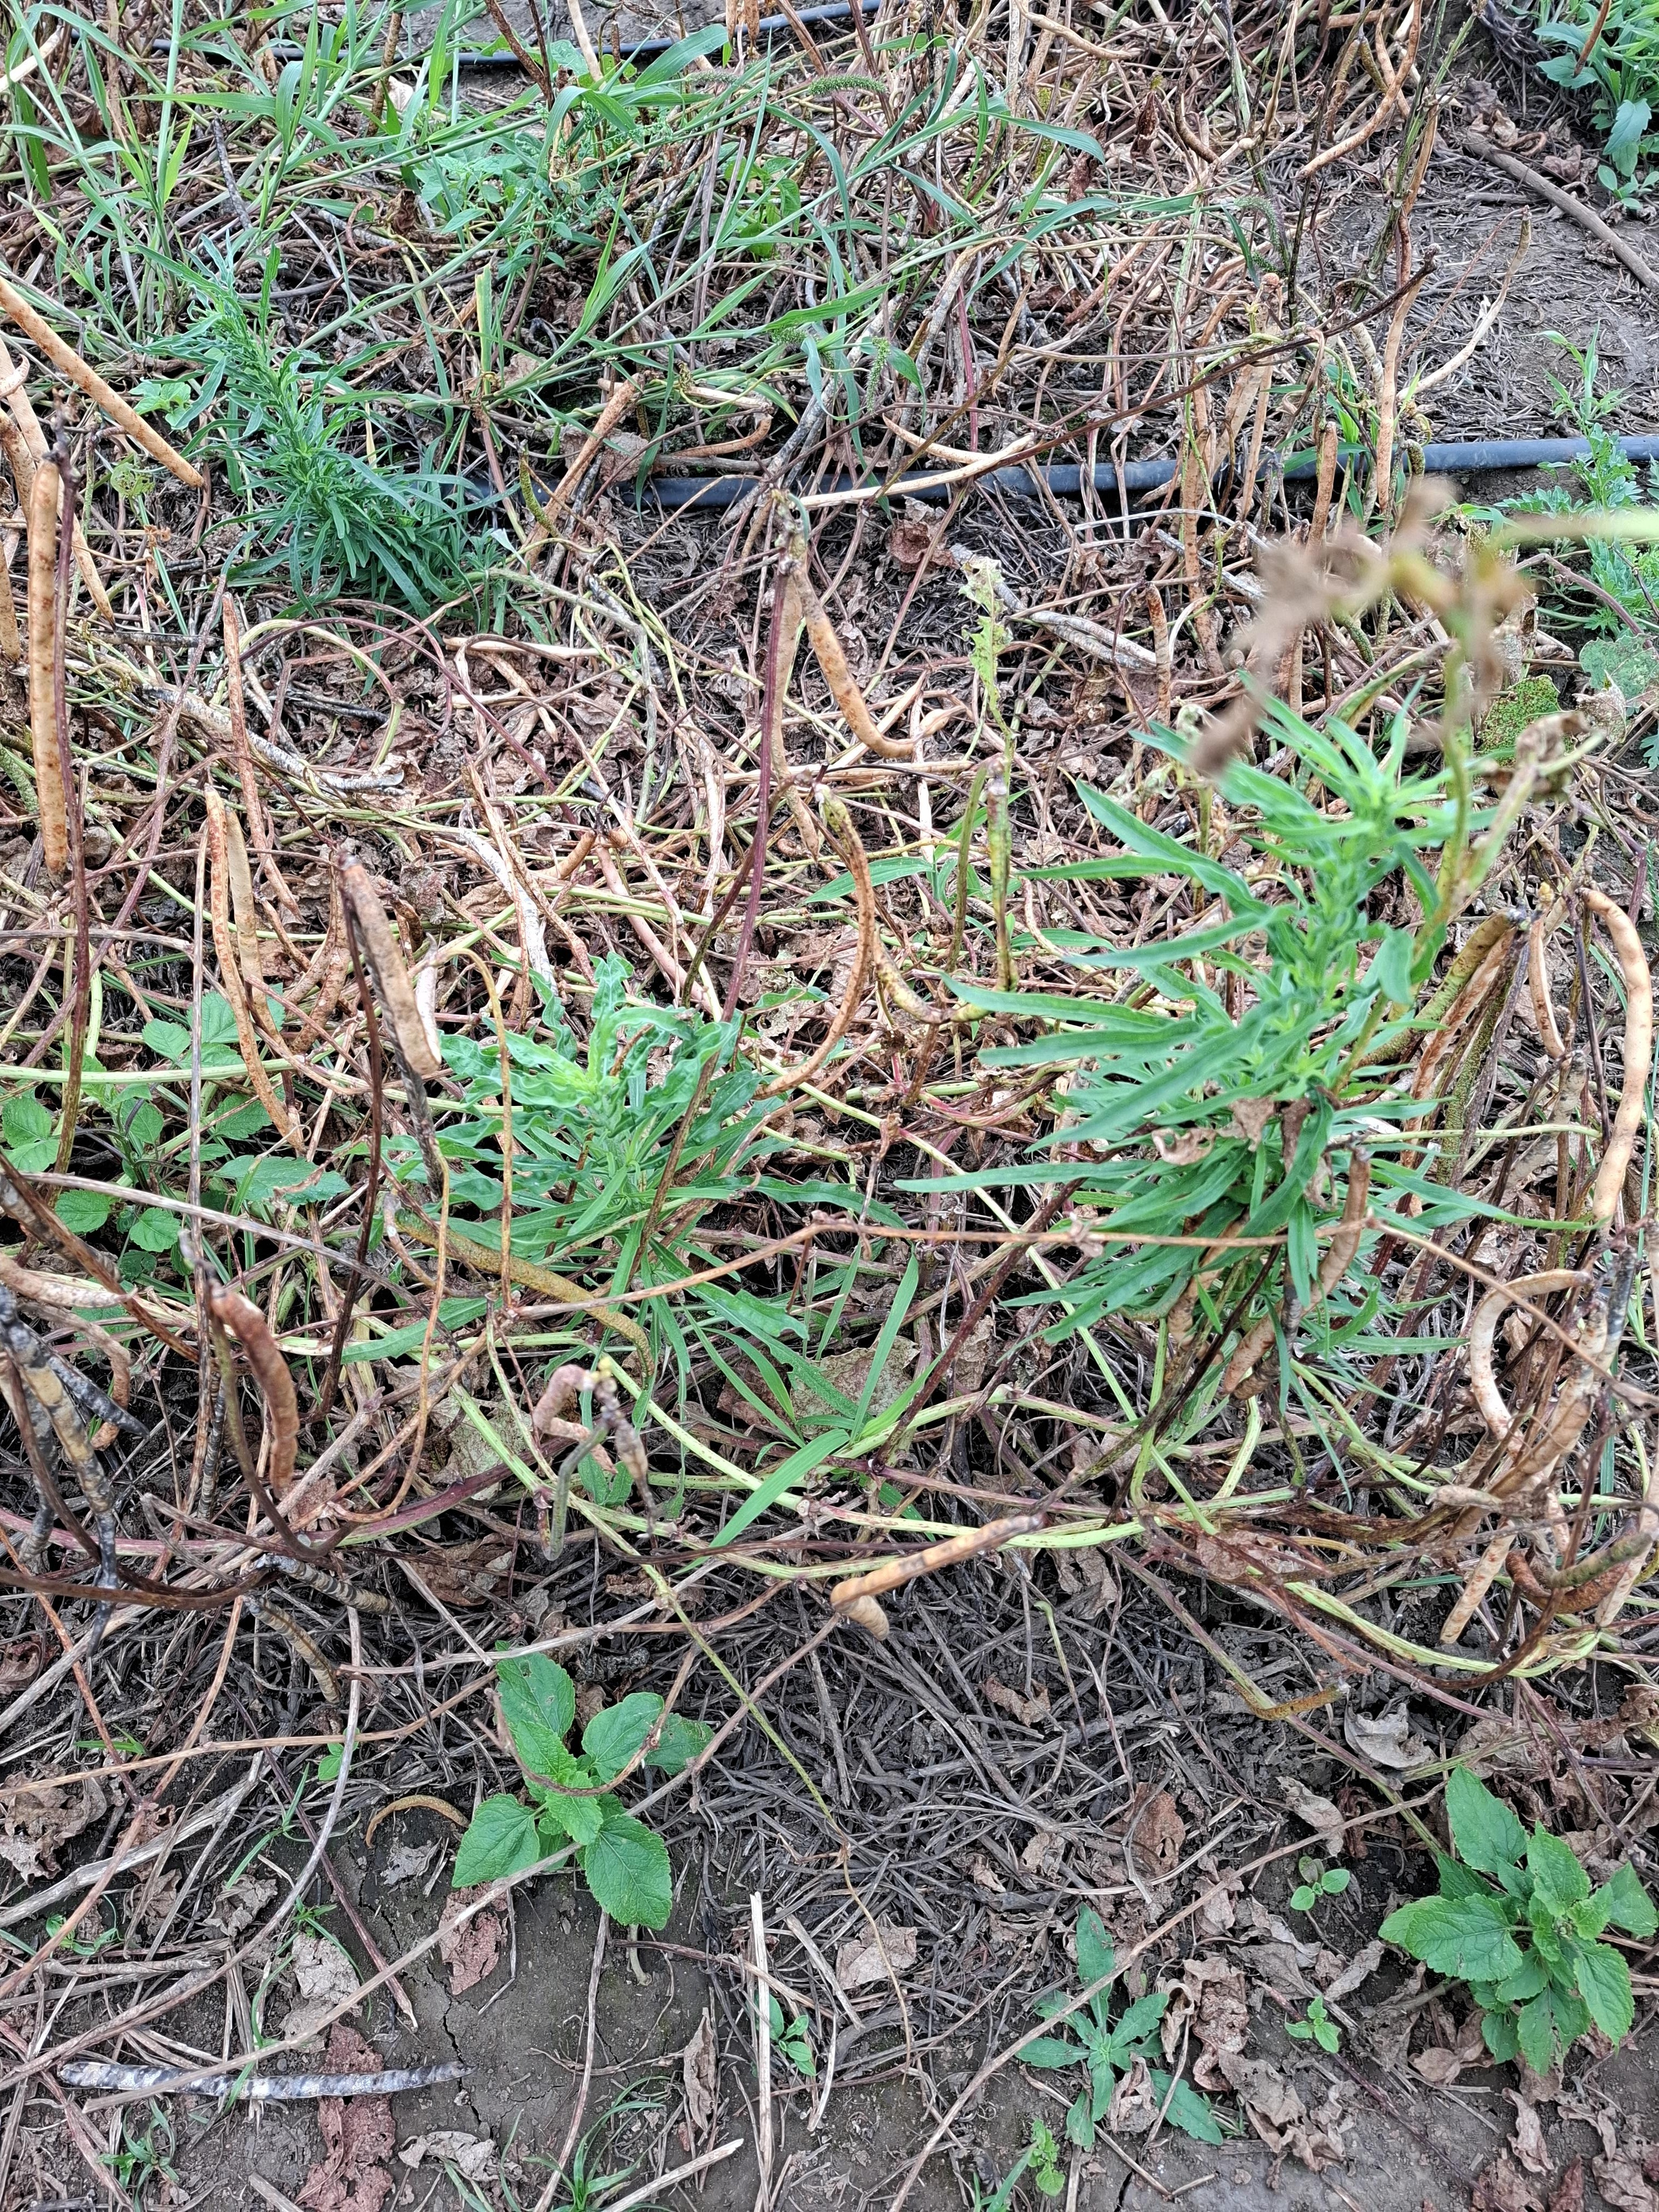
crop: cowpea
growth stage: development pod
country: Tanzania
